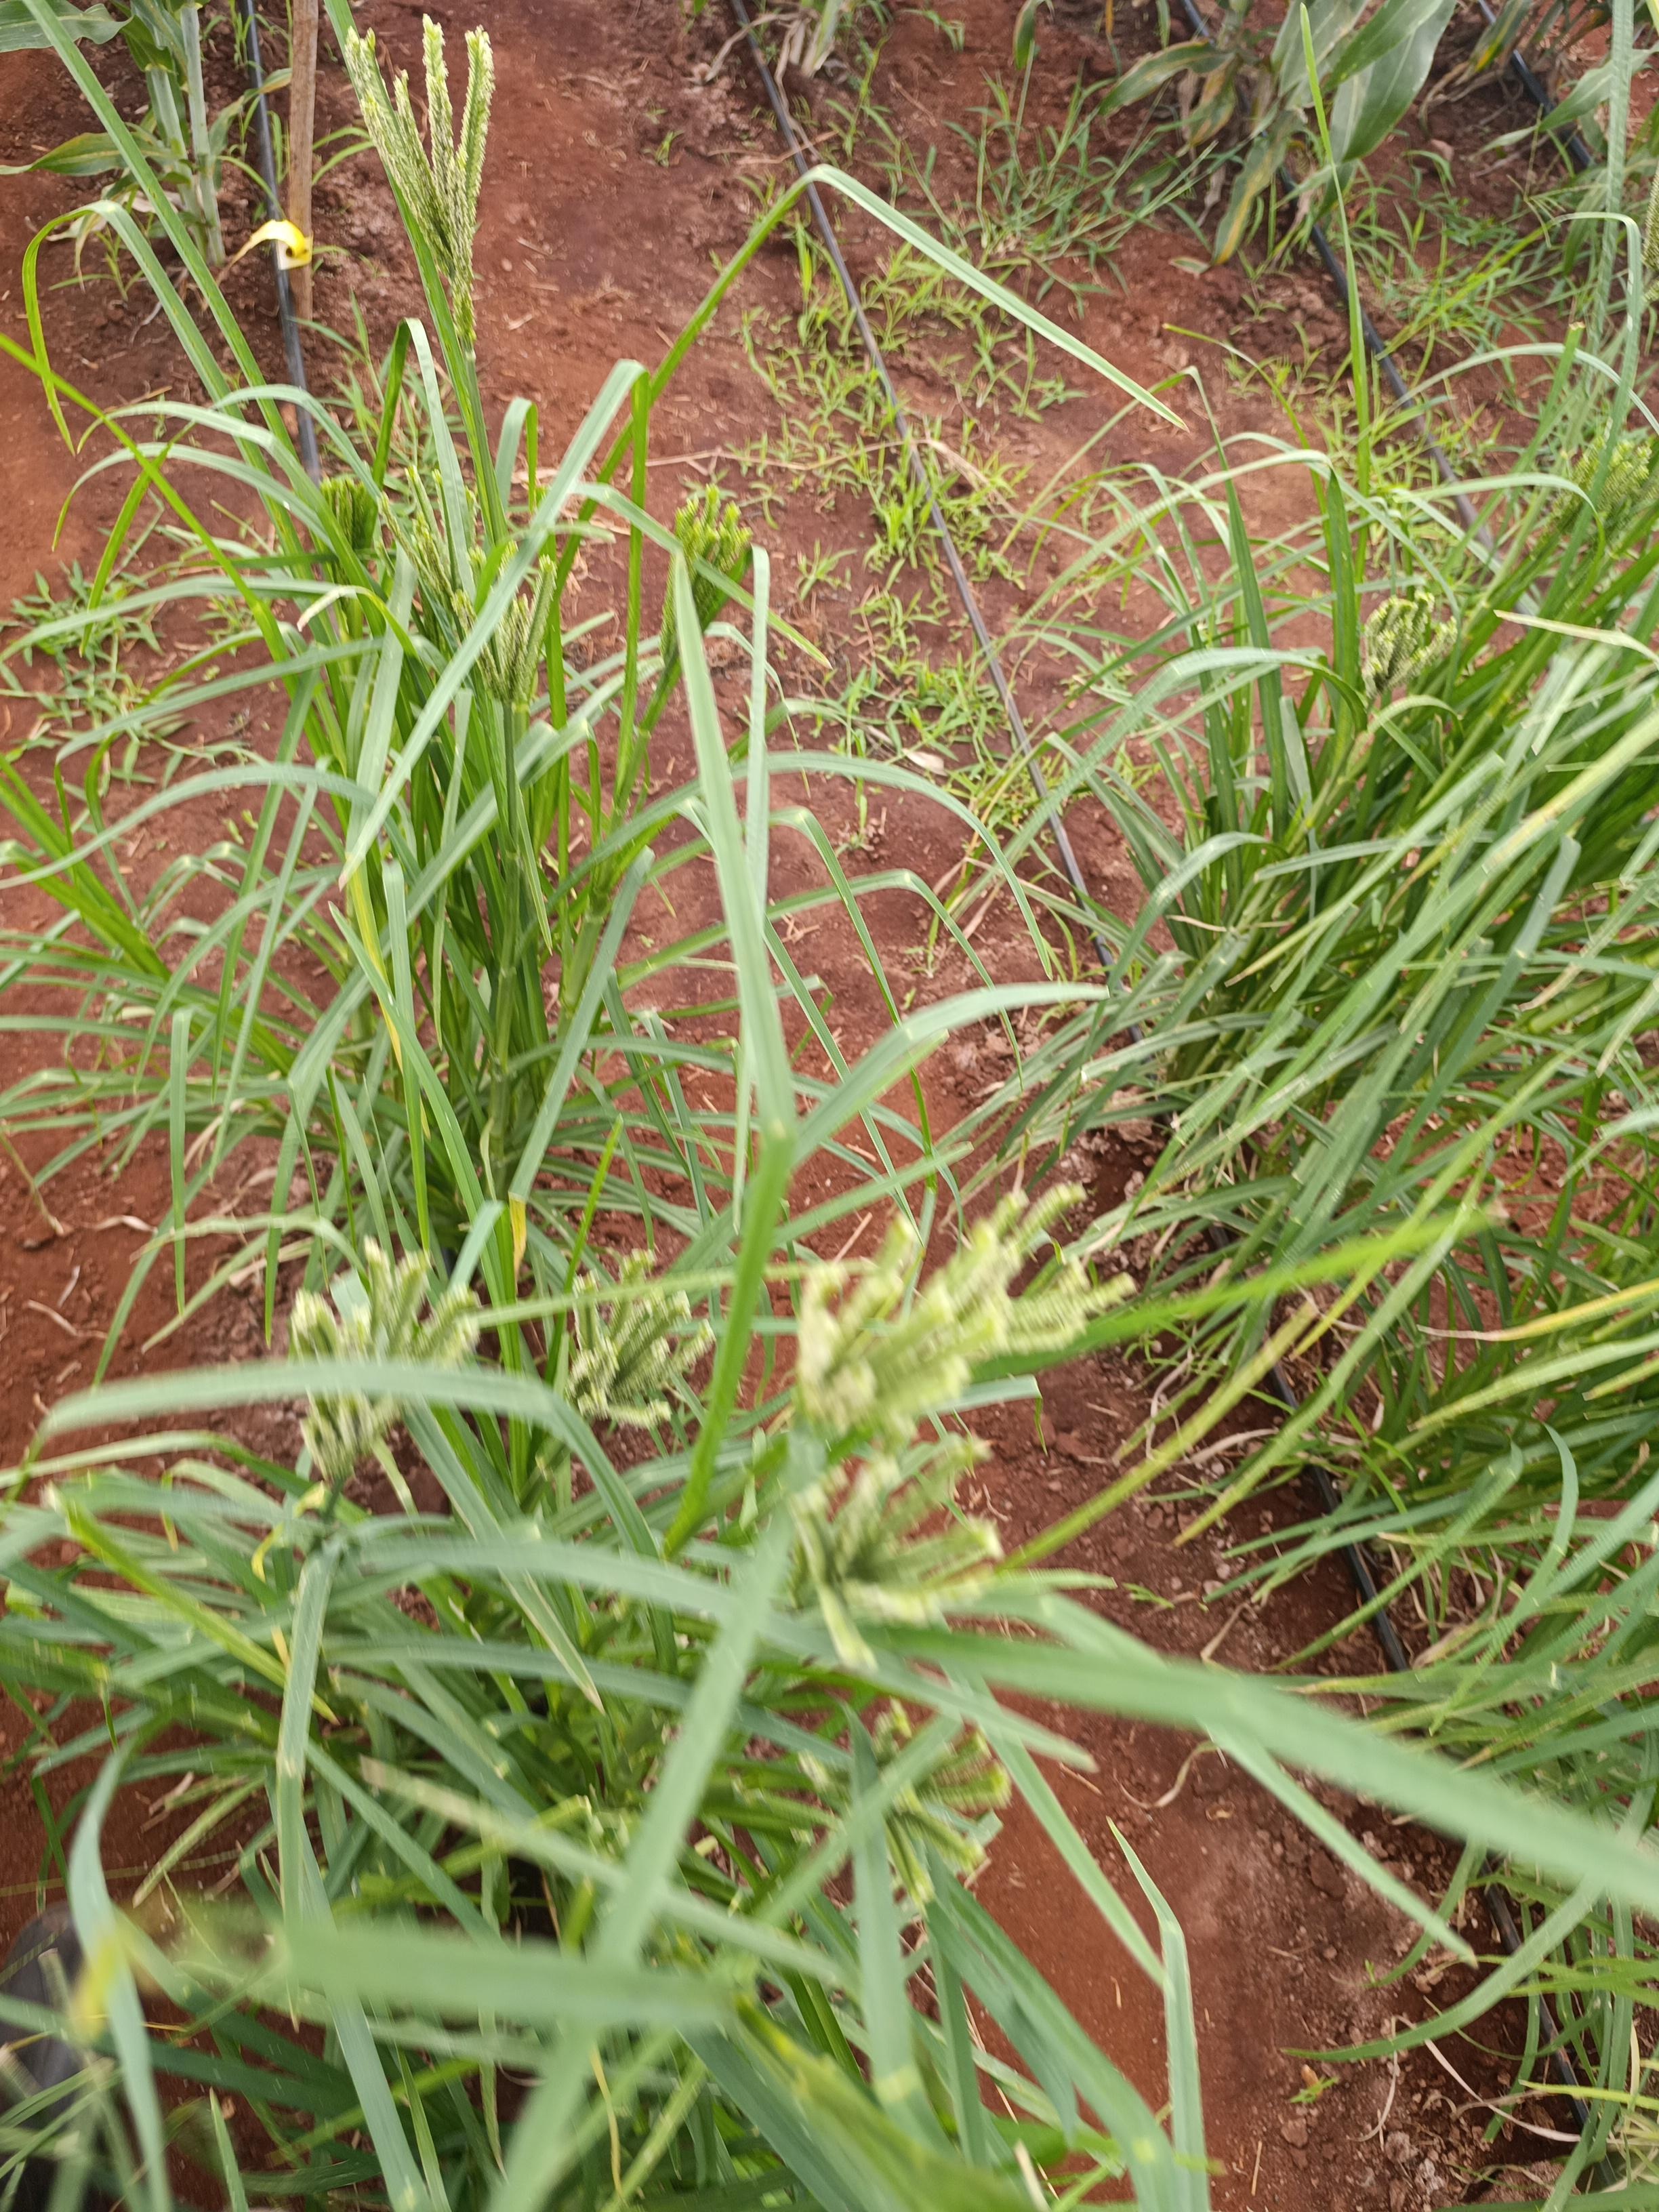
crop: finger millet
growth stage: flowering
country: Kenya
